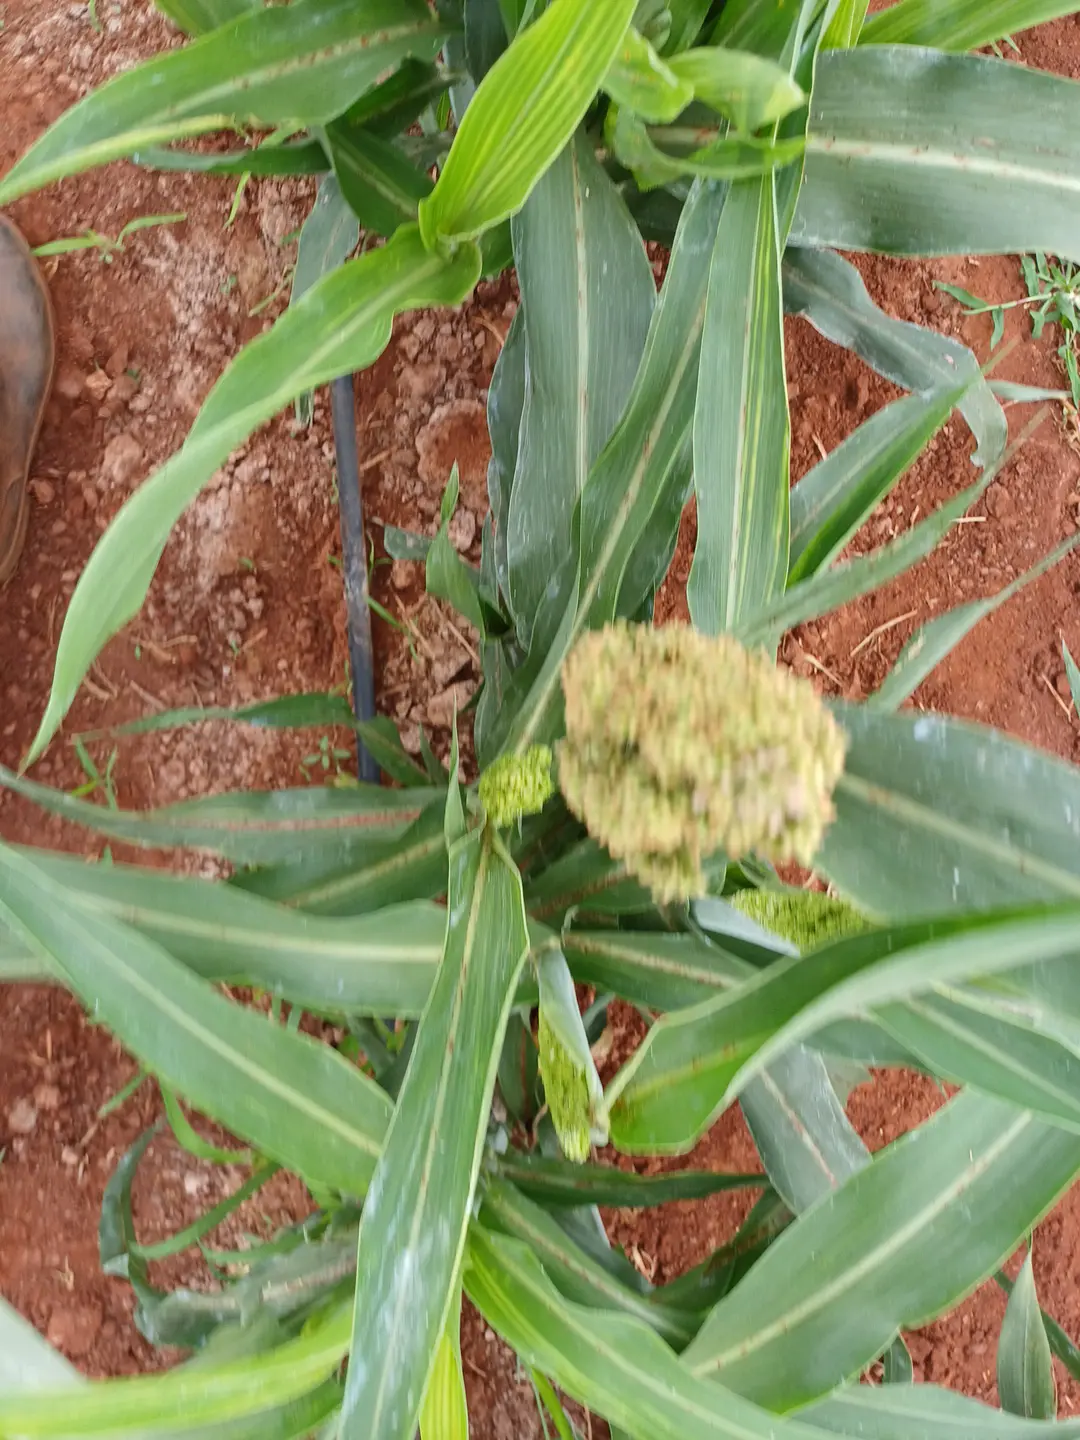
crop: sorghum
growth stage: filling grain
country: Kenya
